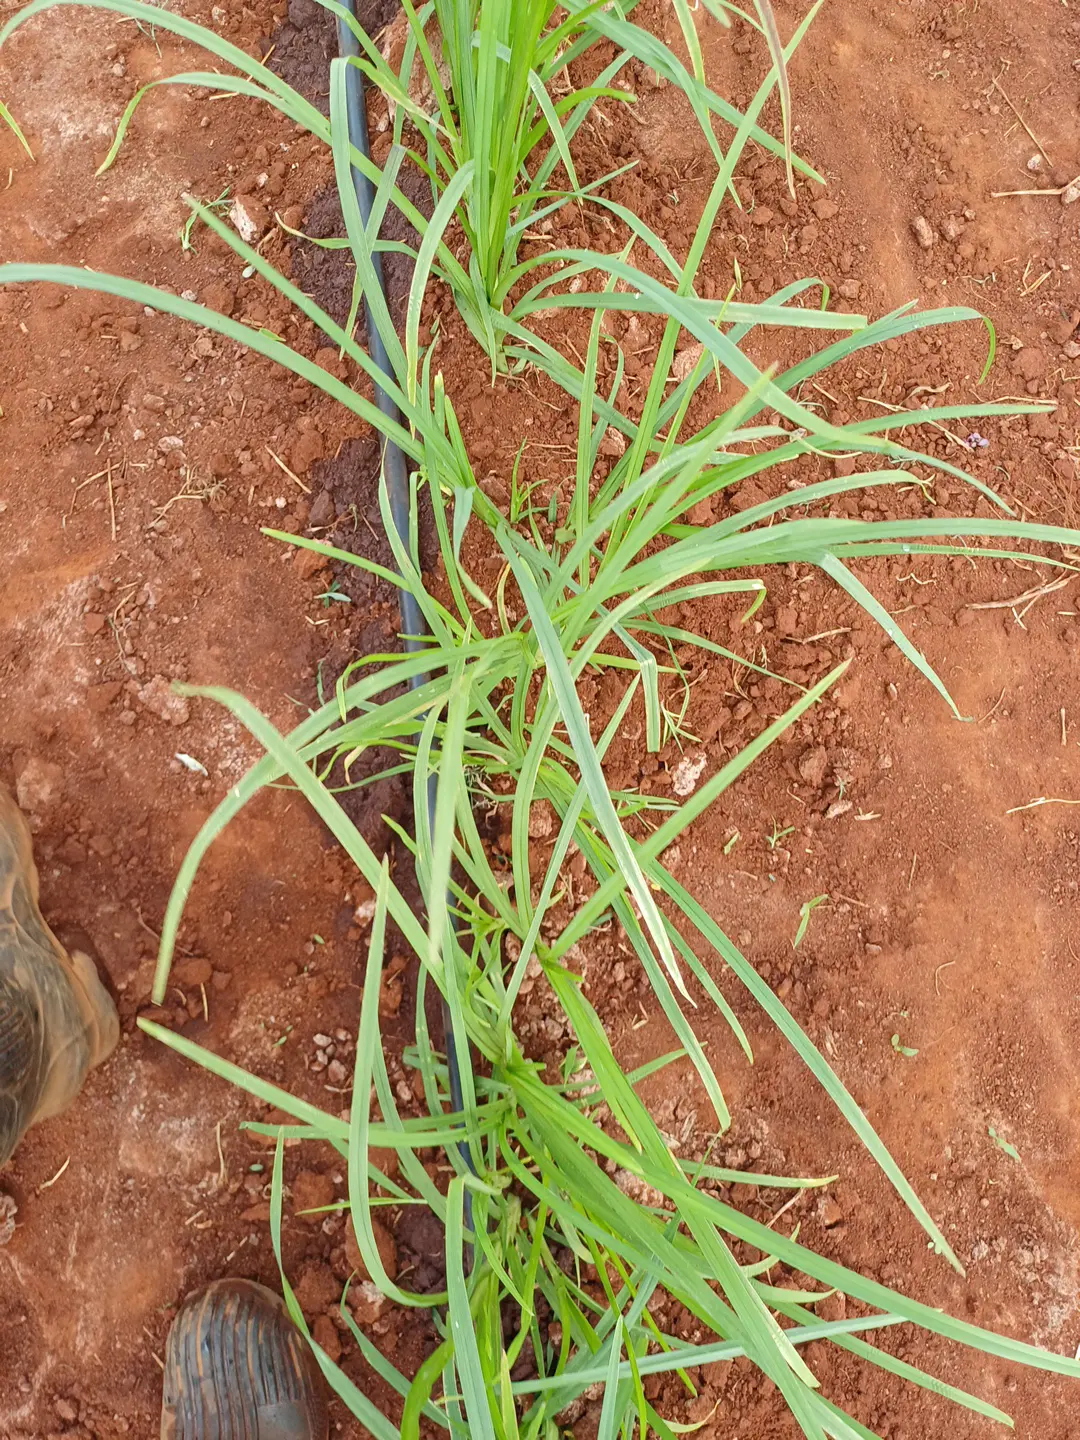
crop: finger millet
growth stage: elongation stem
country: Kenya
